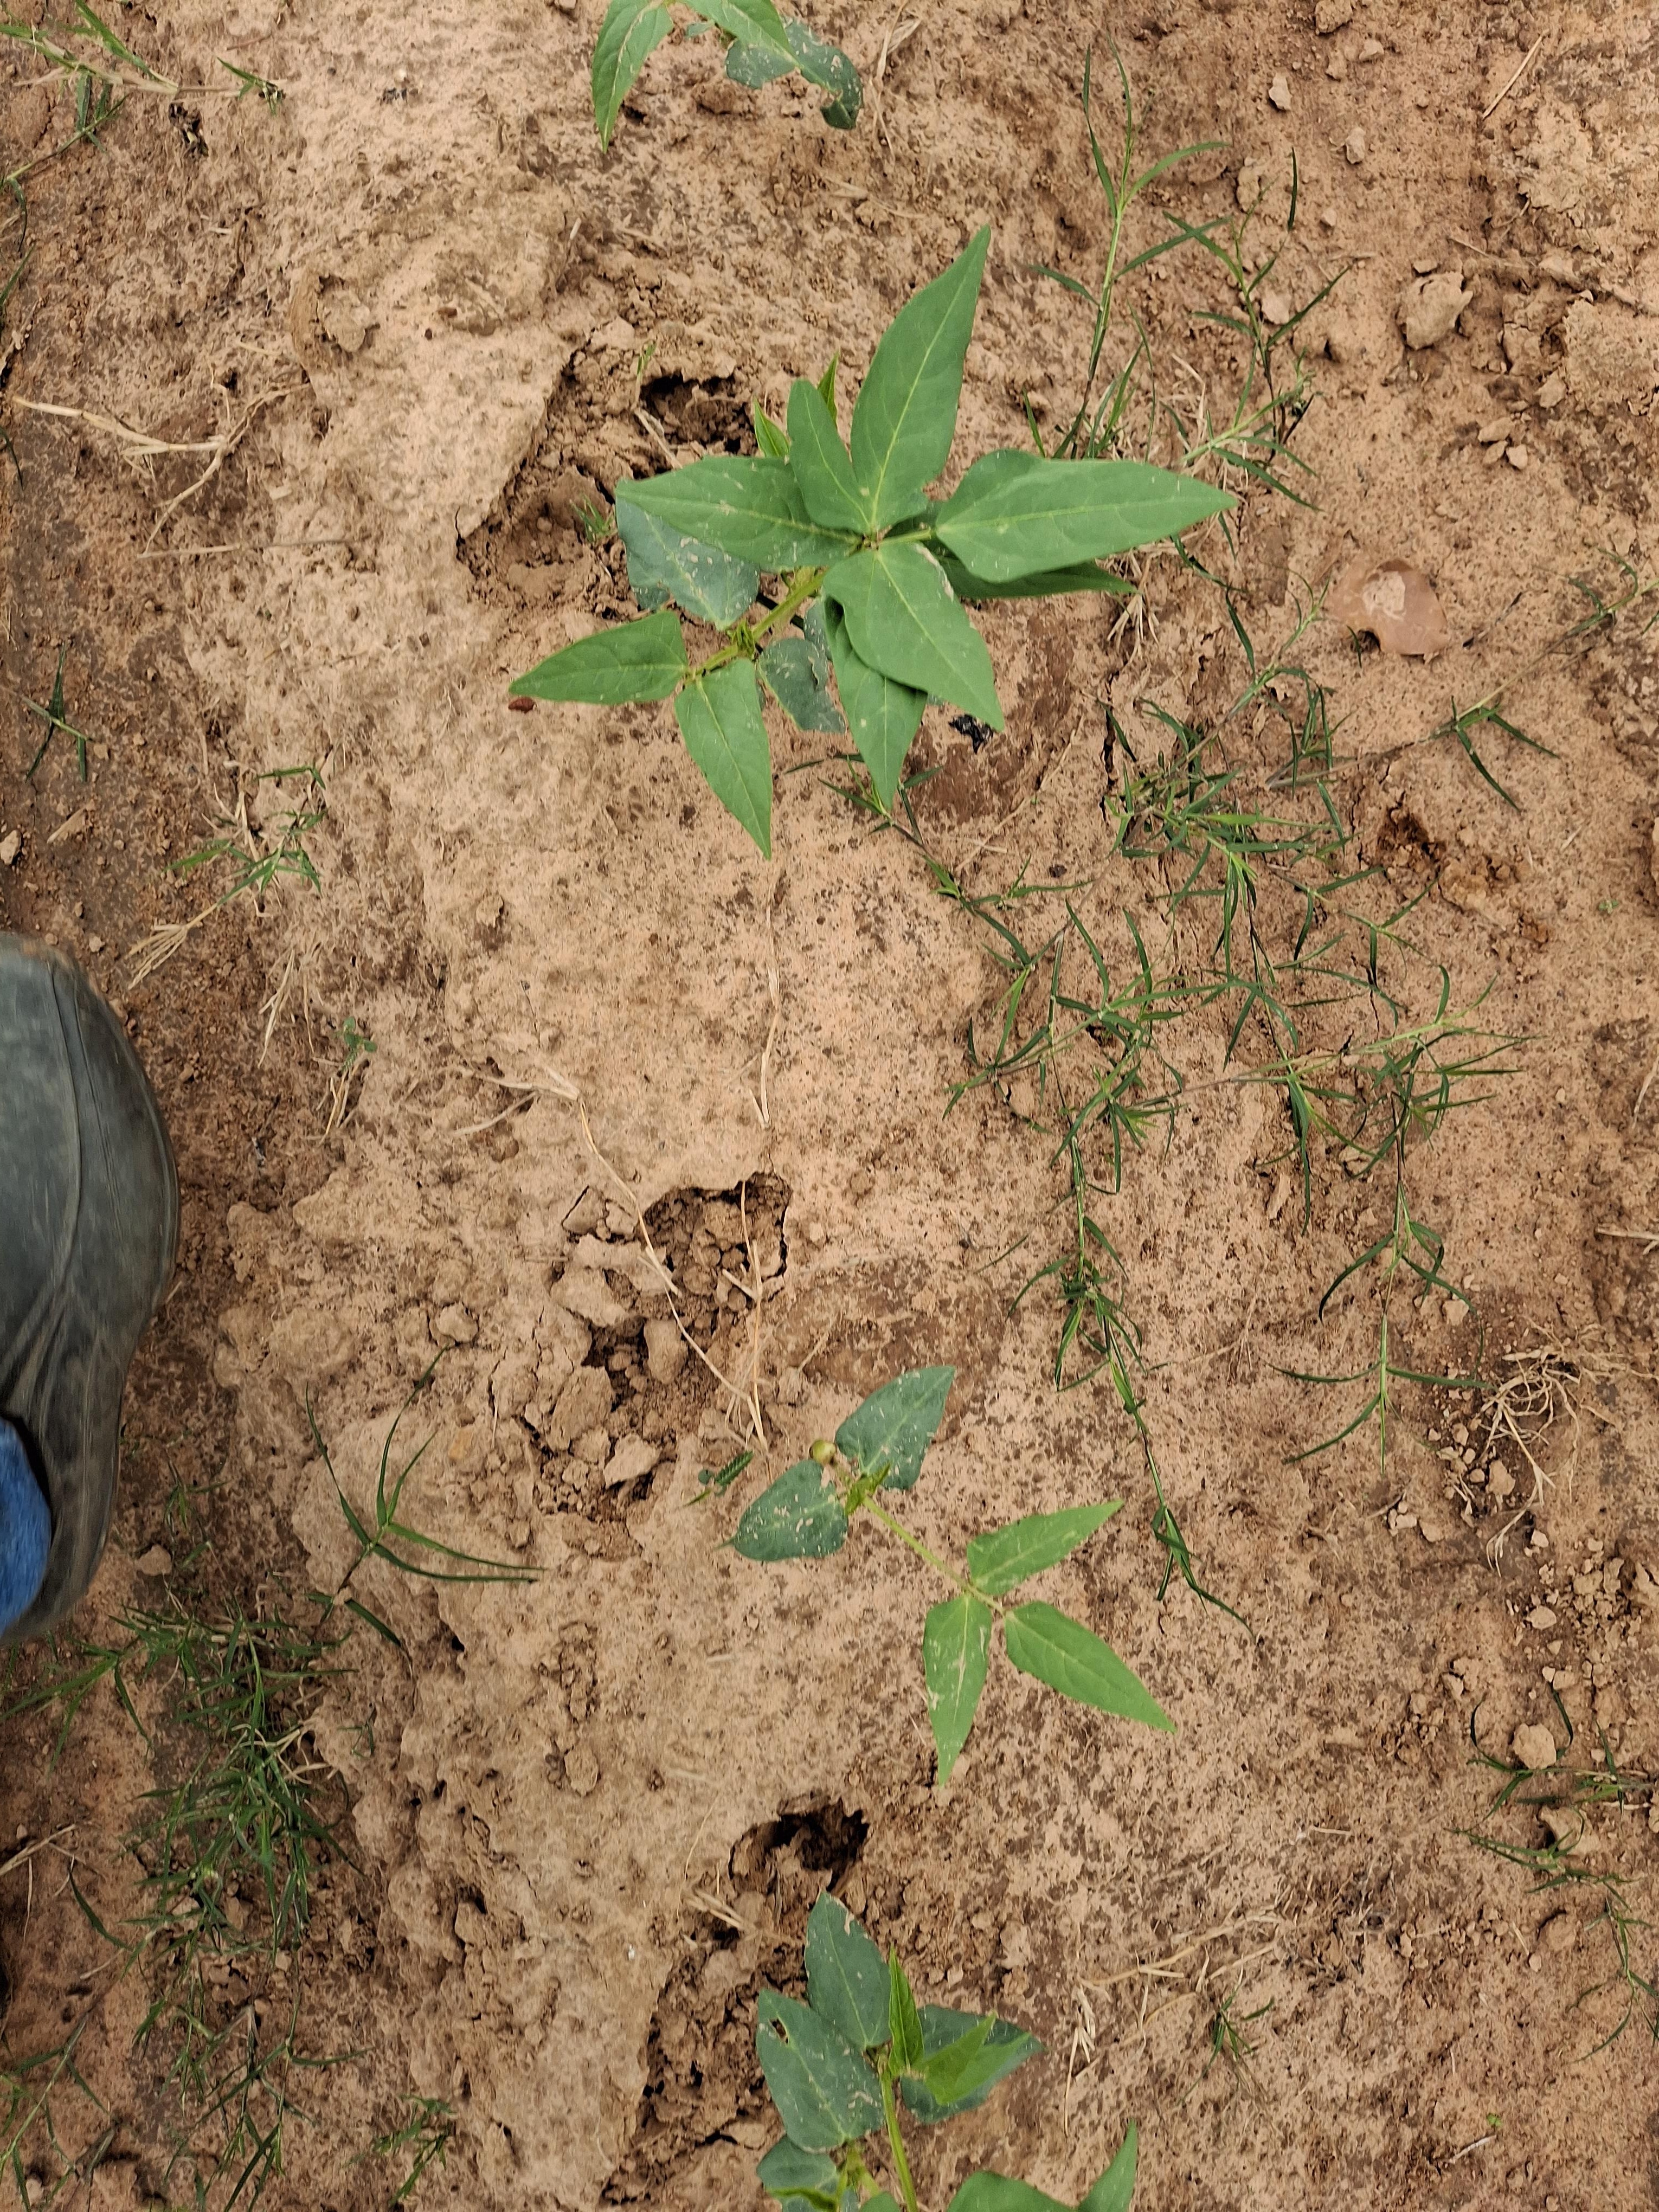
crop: cowpea
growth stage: emergence
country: Nigeria
